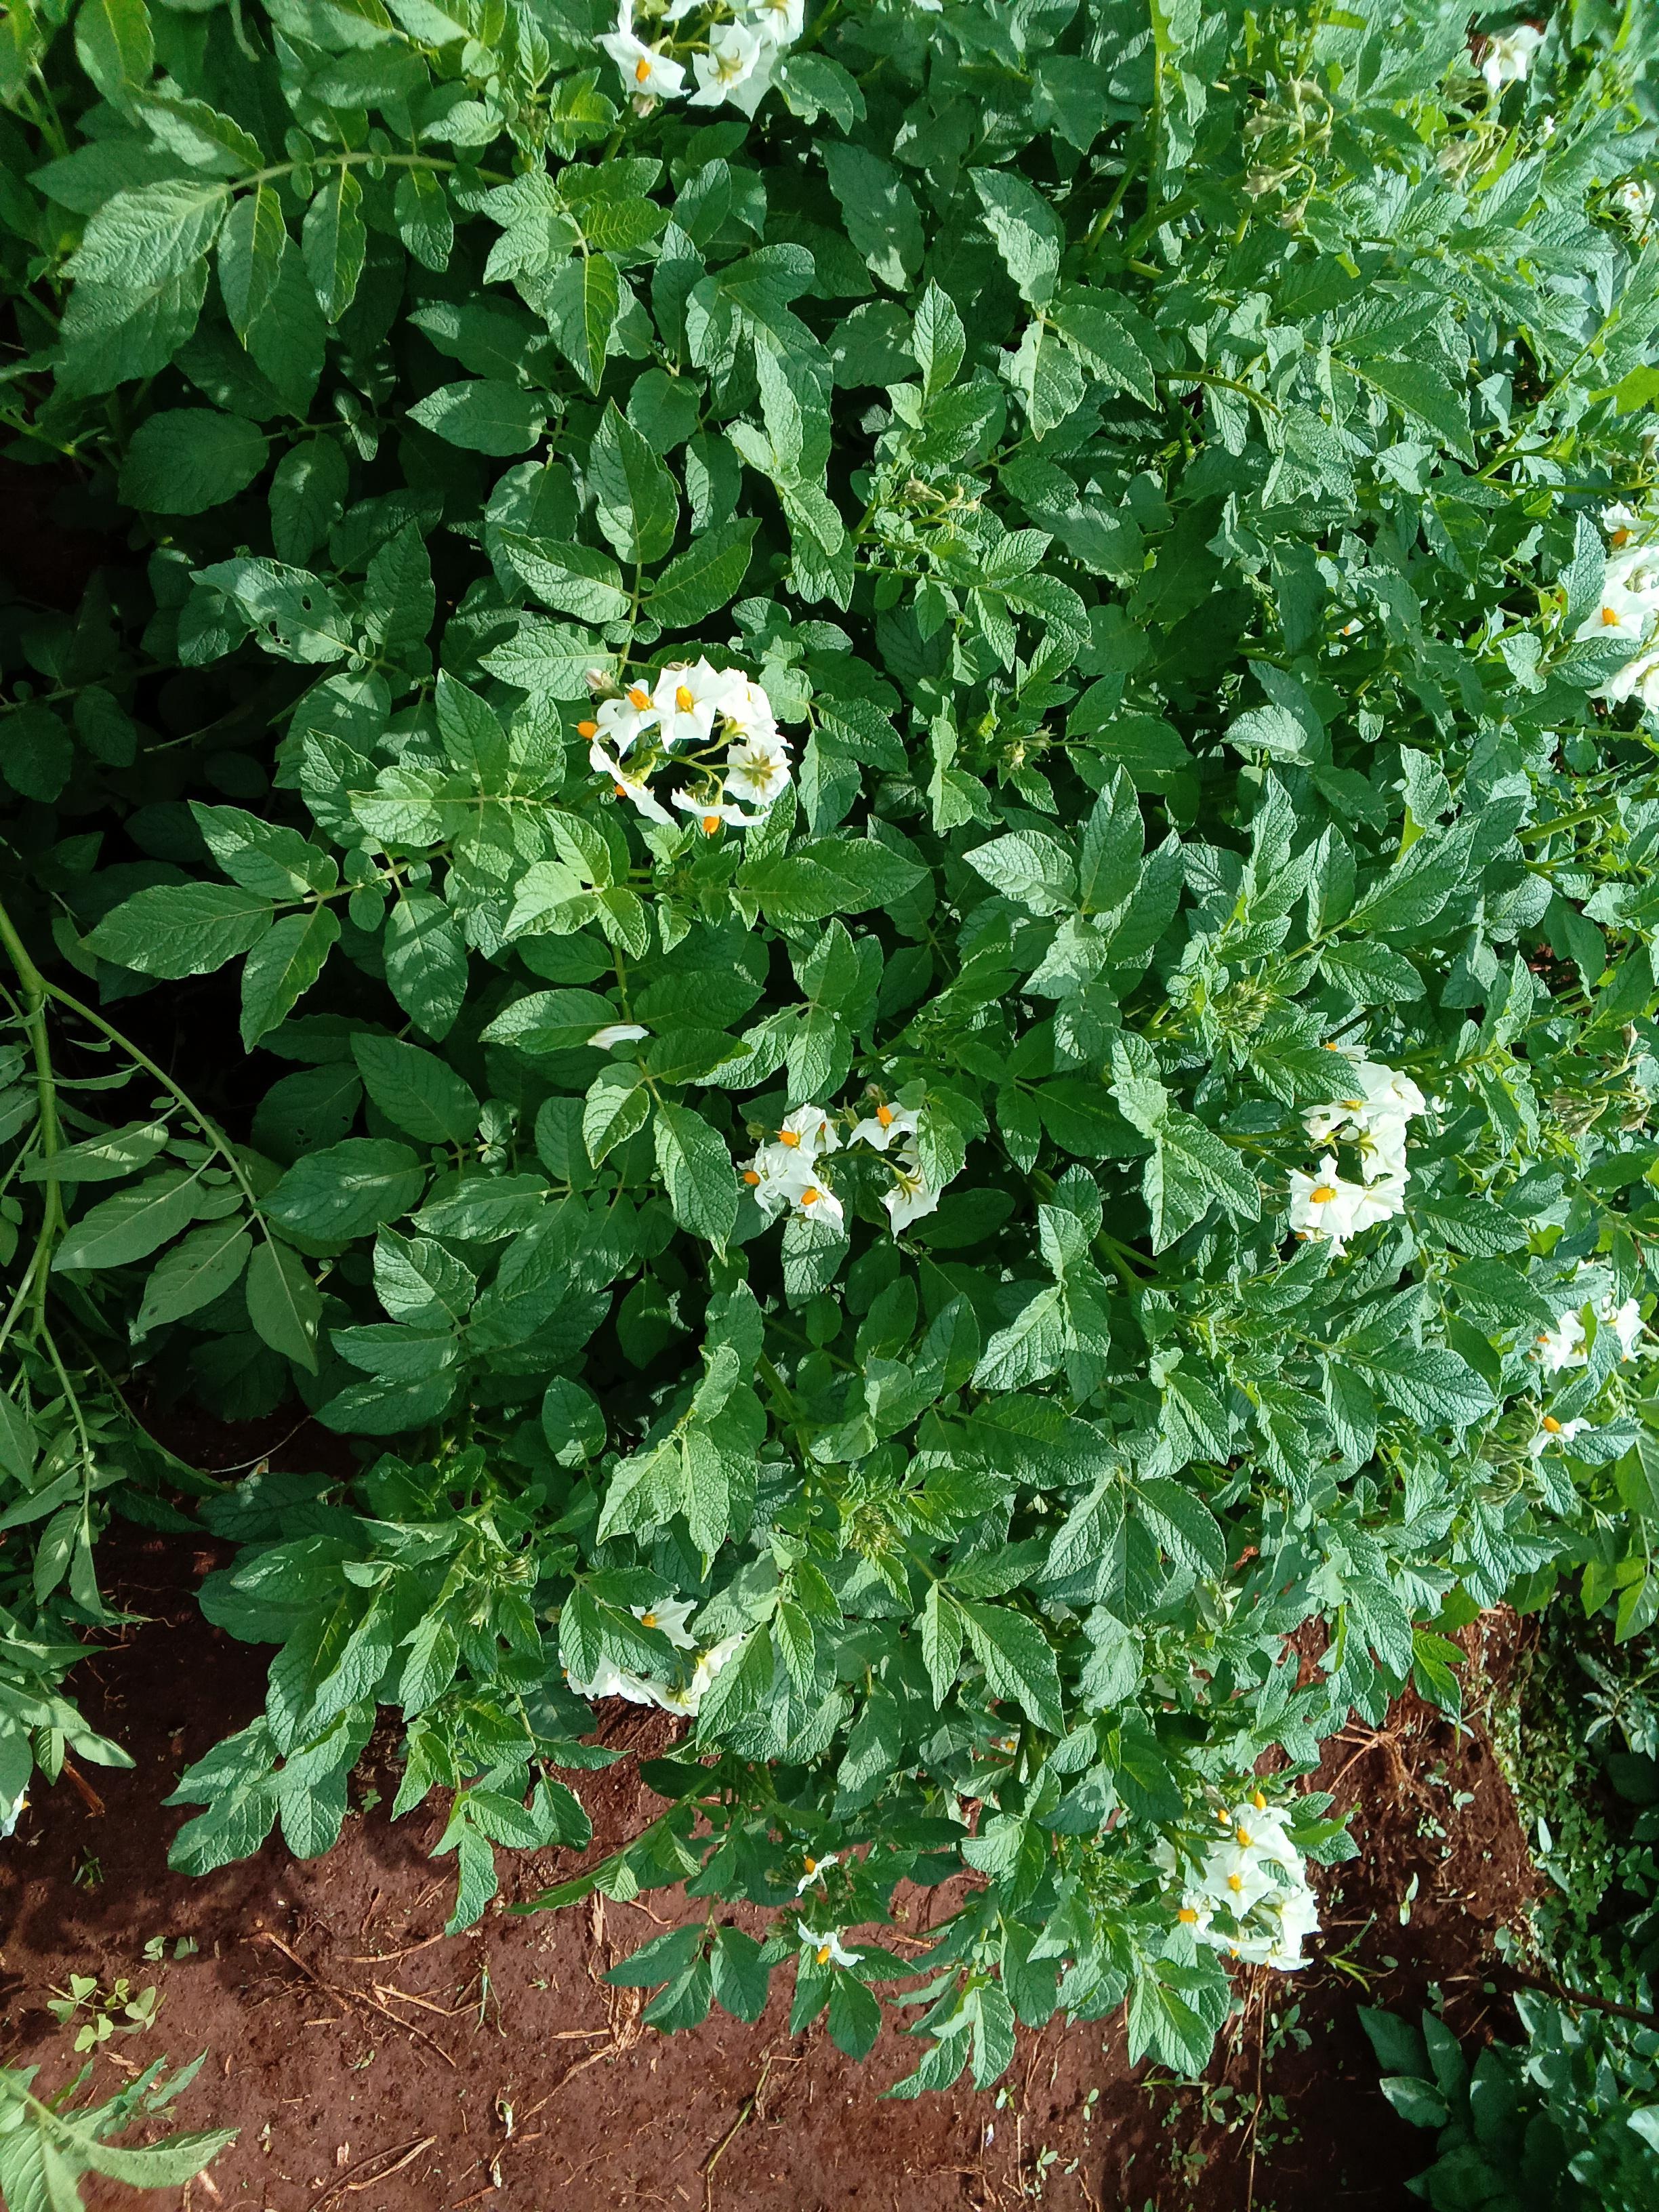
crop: potato
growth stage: flowering
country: Kenya
